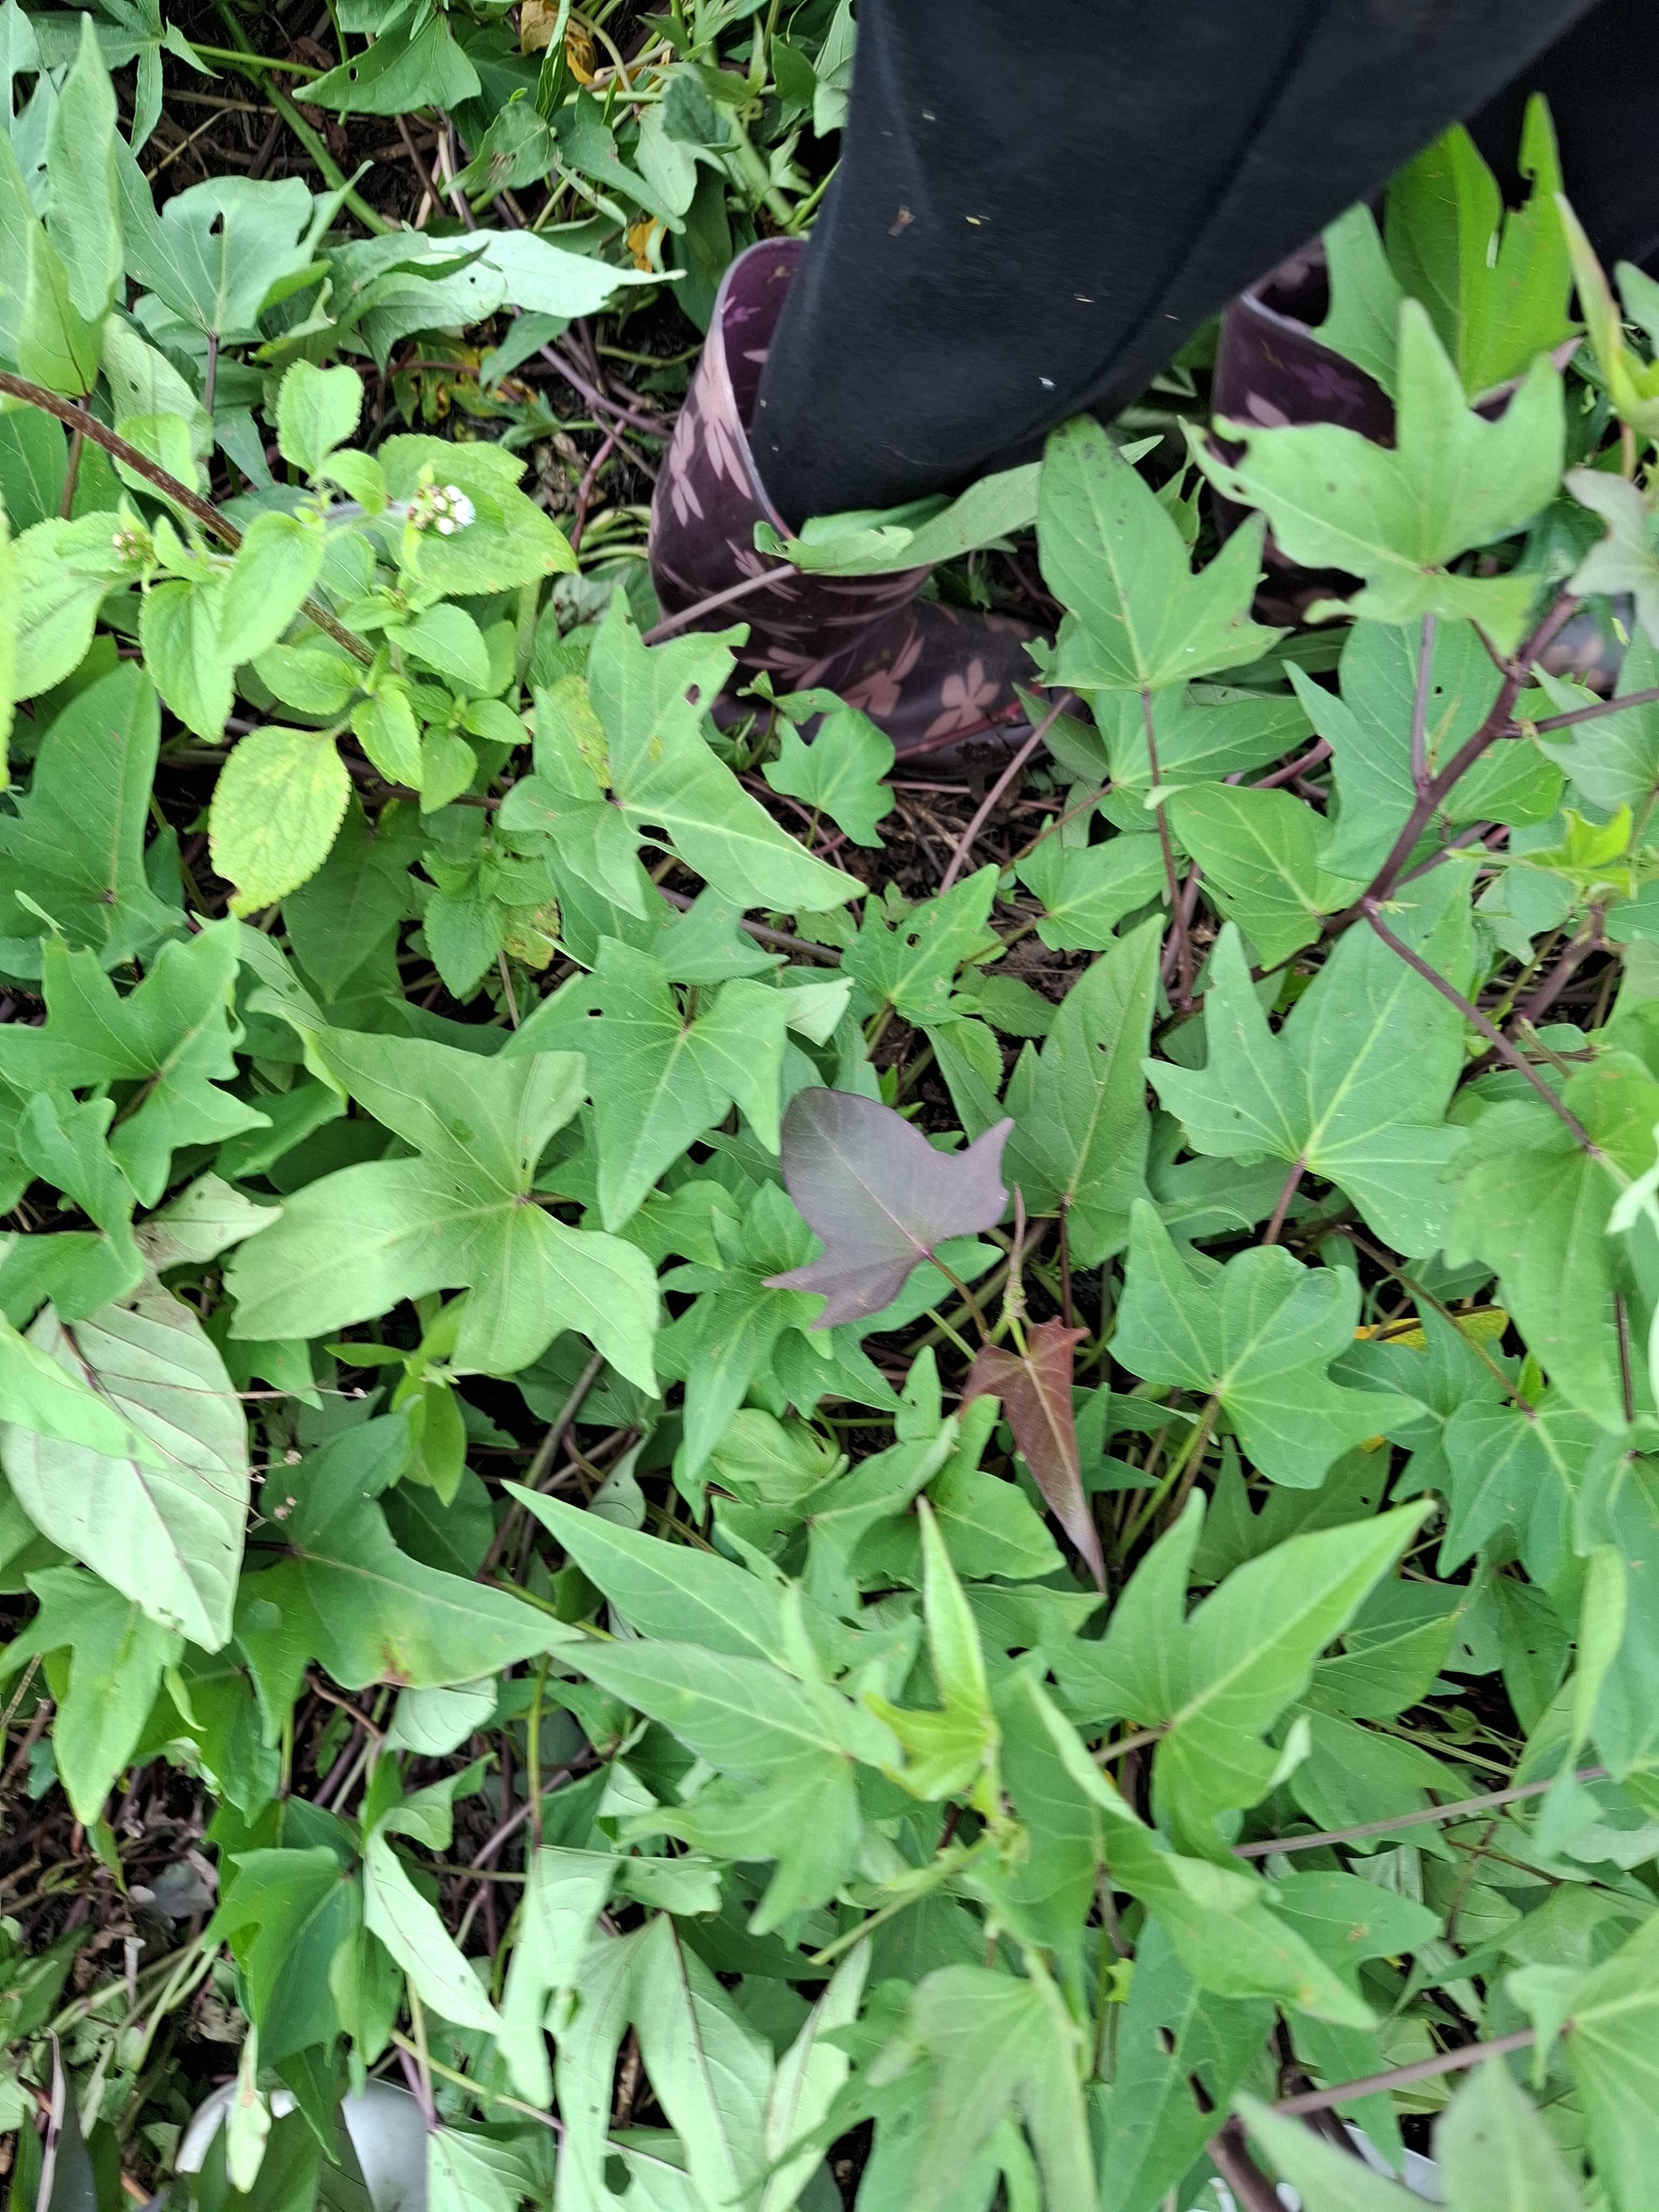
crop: sorghum
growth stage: harvest maturity
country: Tanzania
